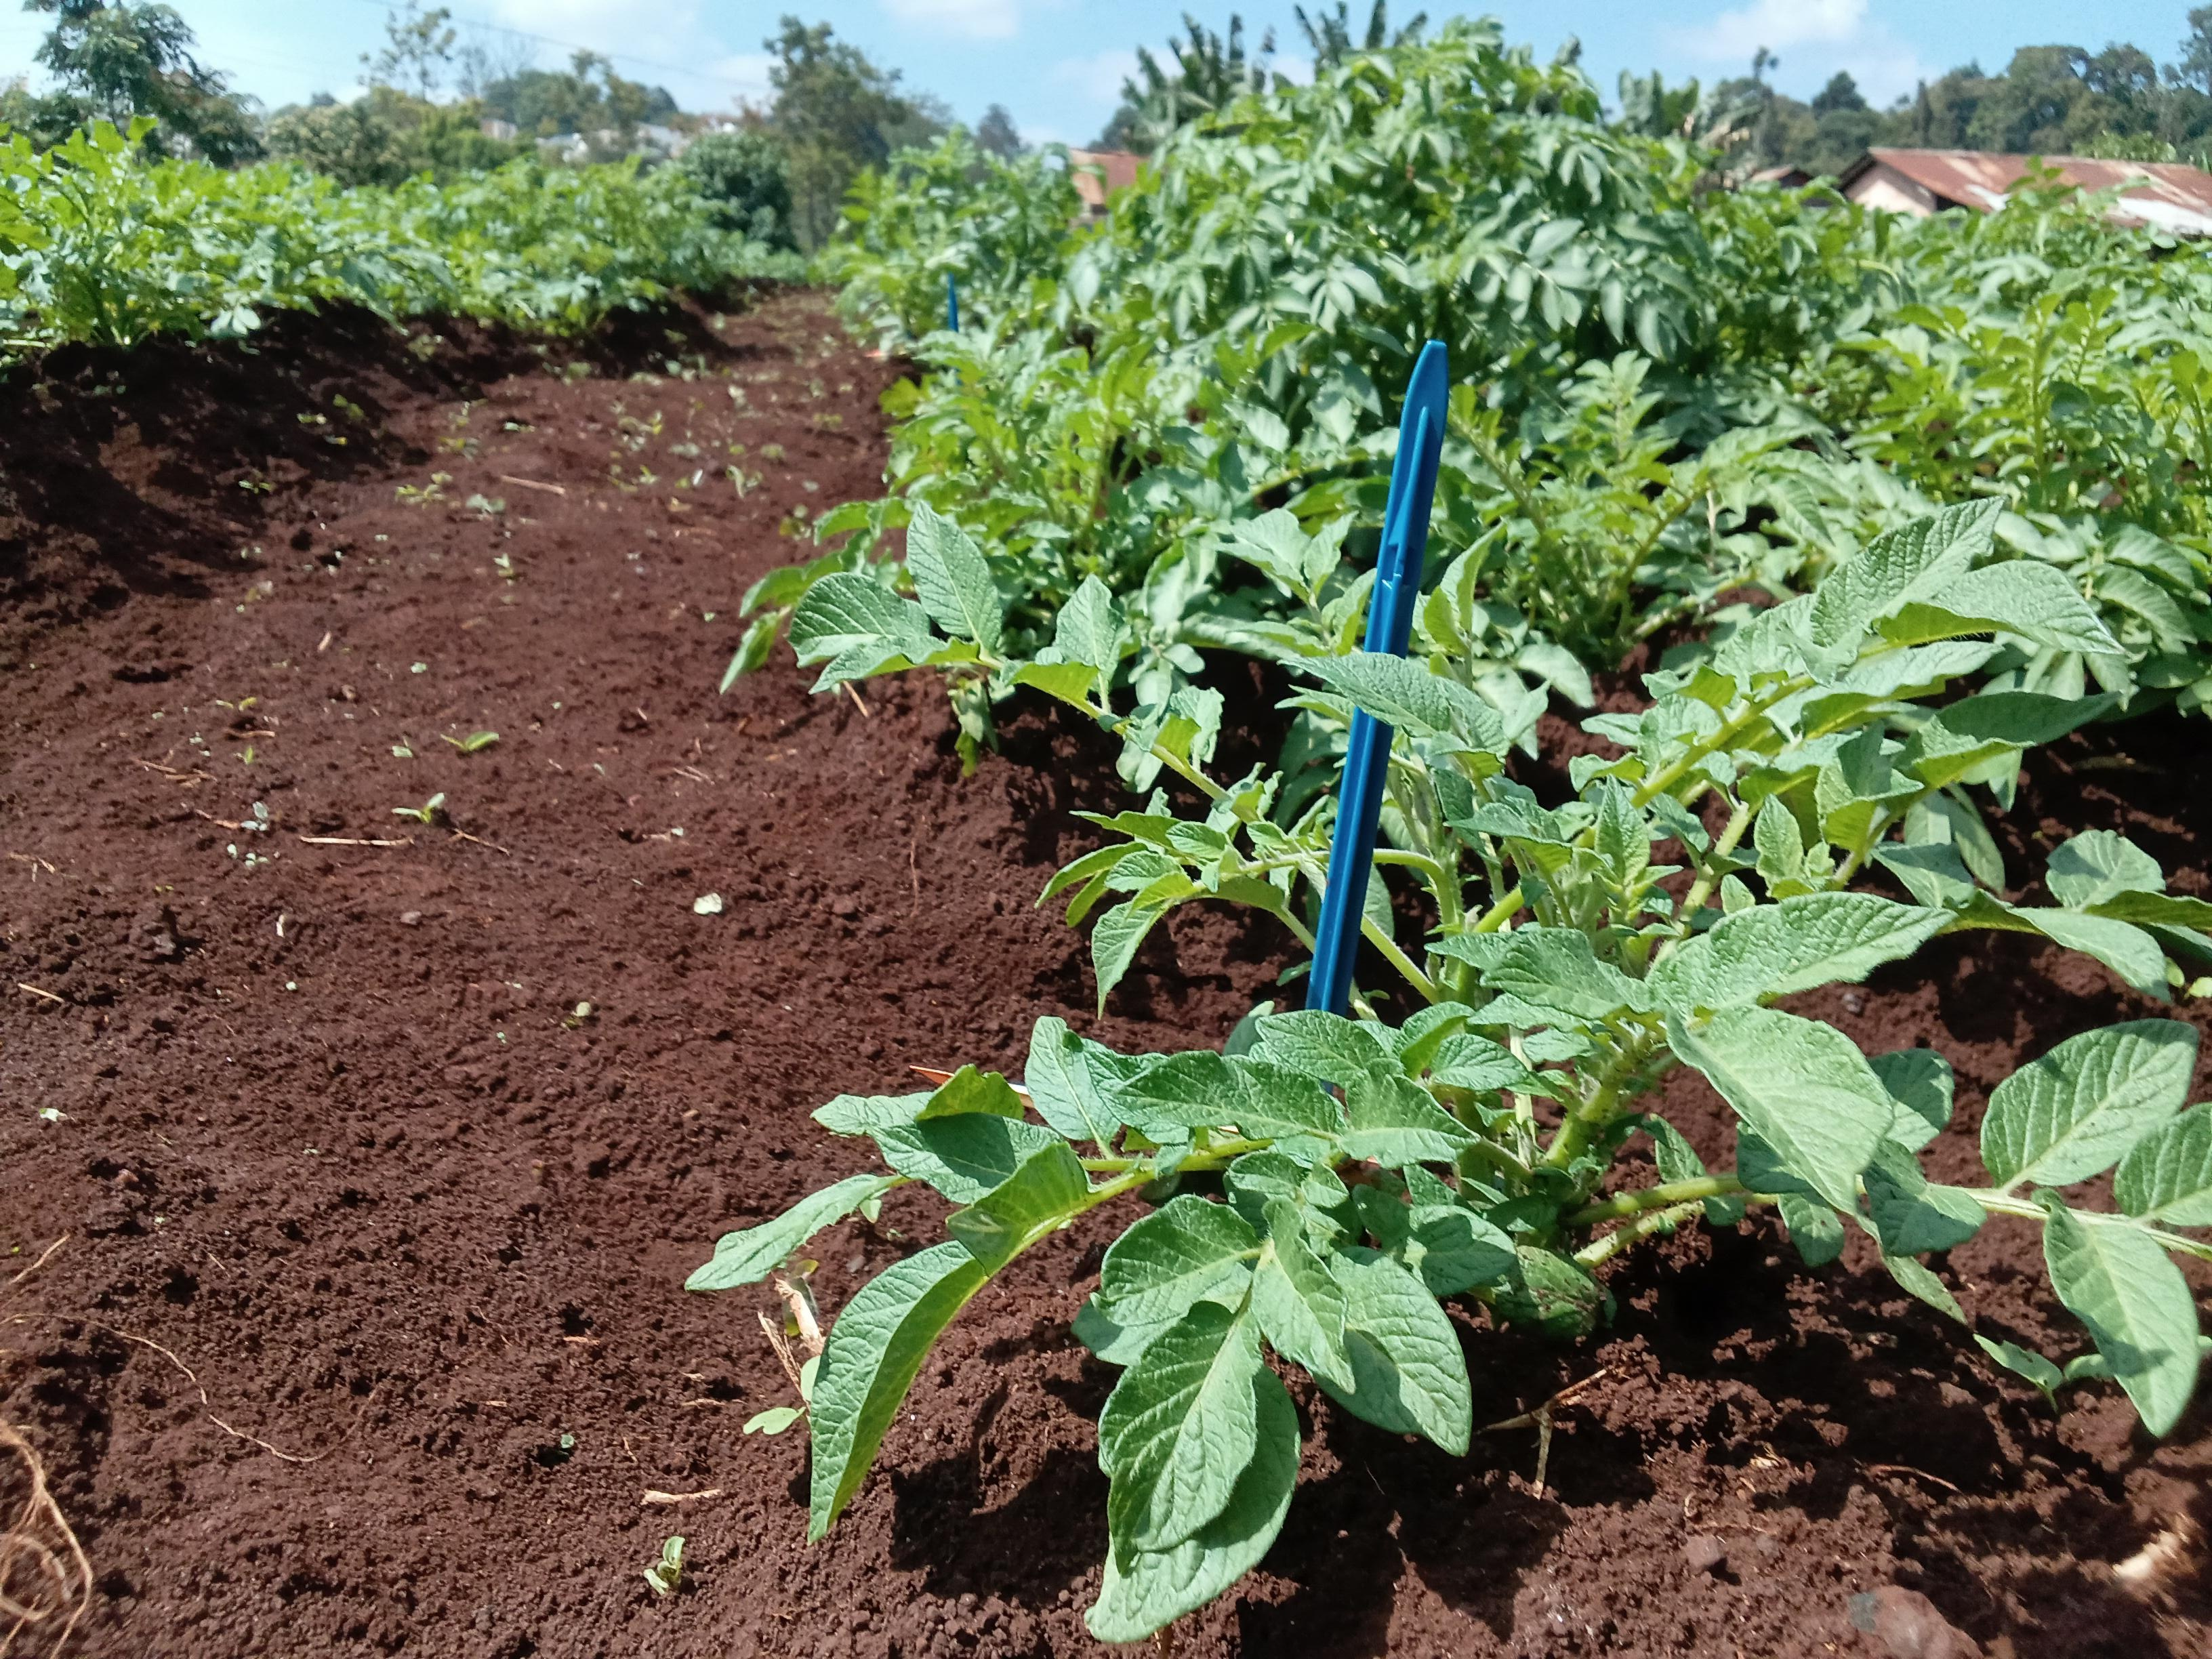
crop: potato
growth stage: vegetative
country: Kenya
